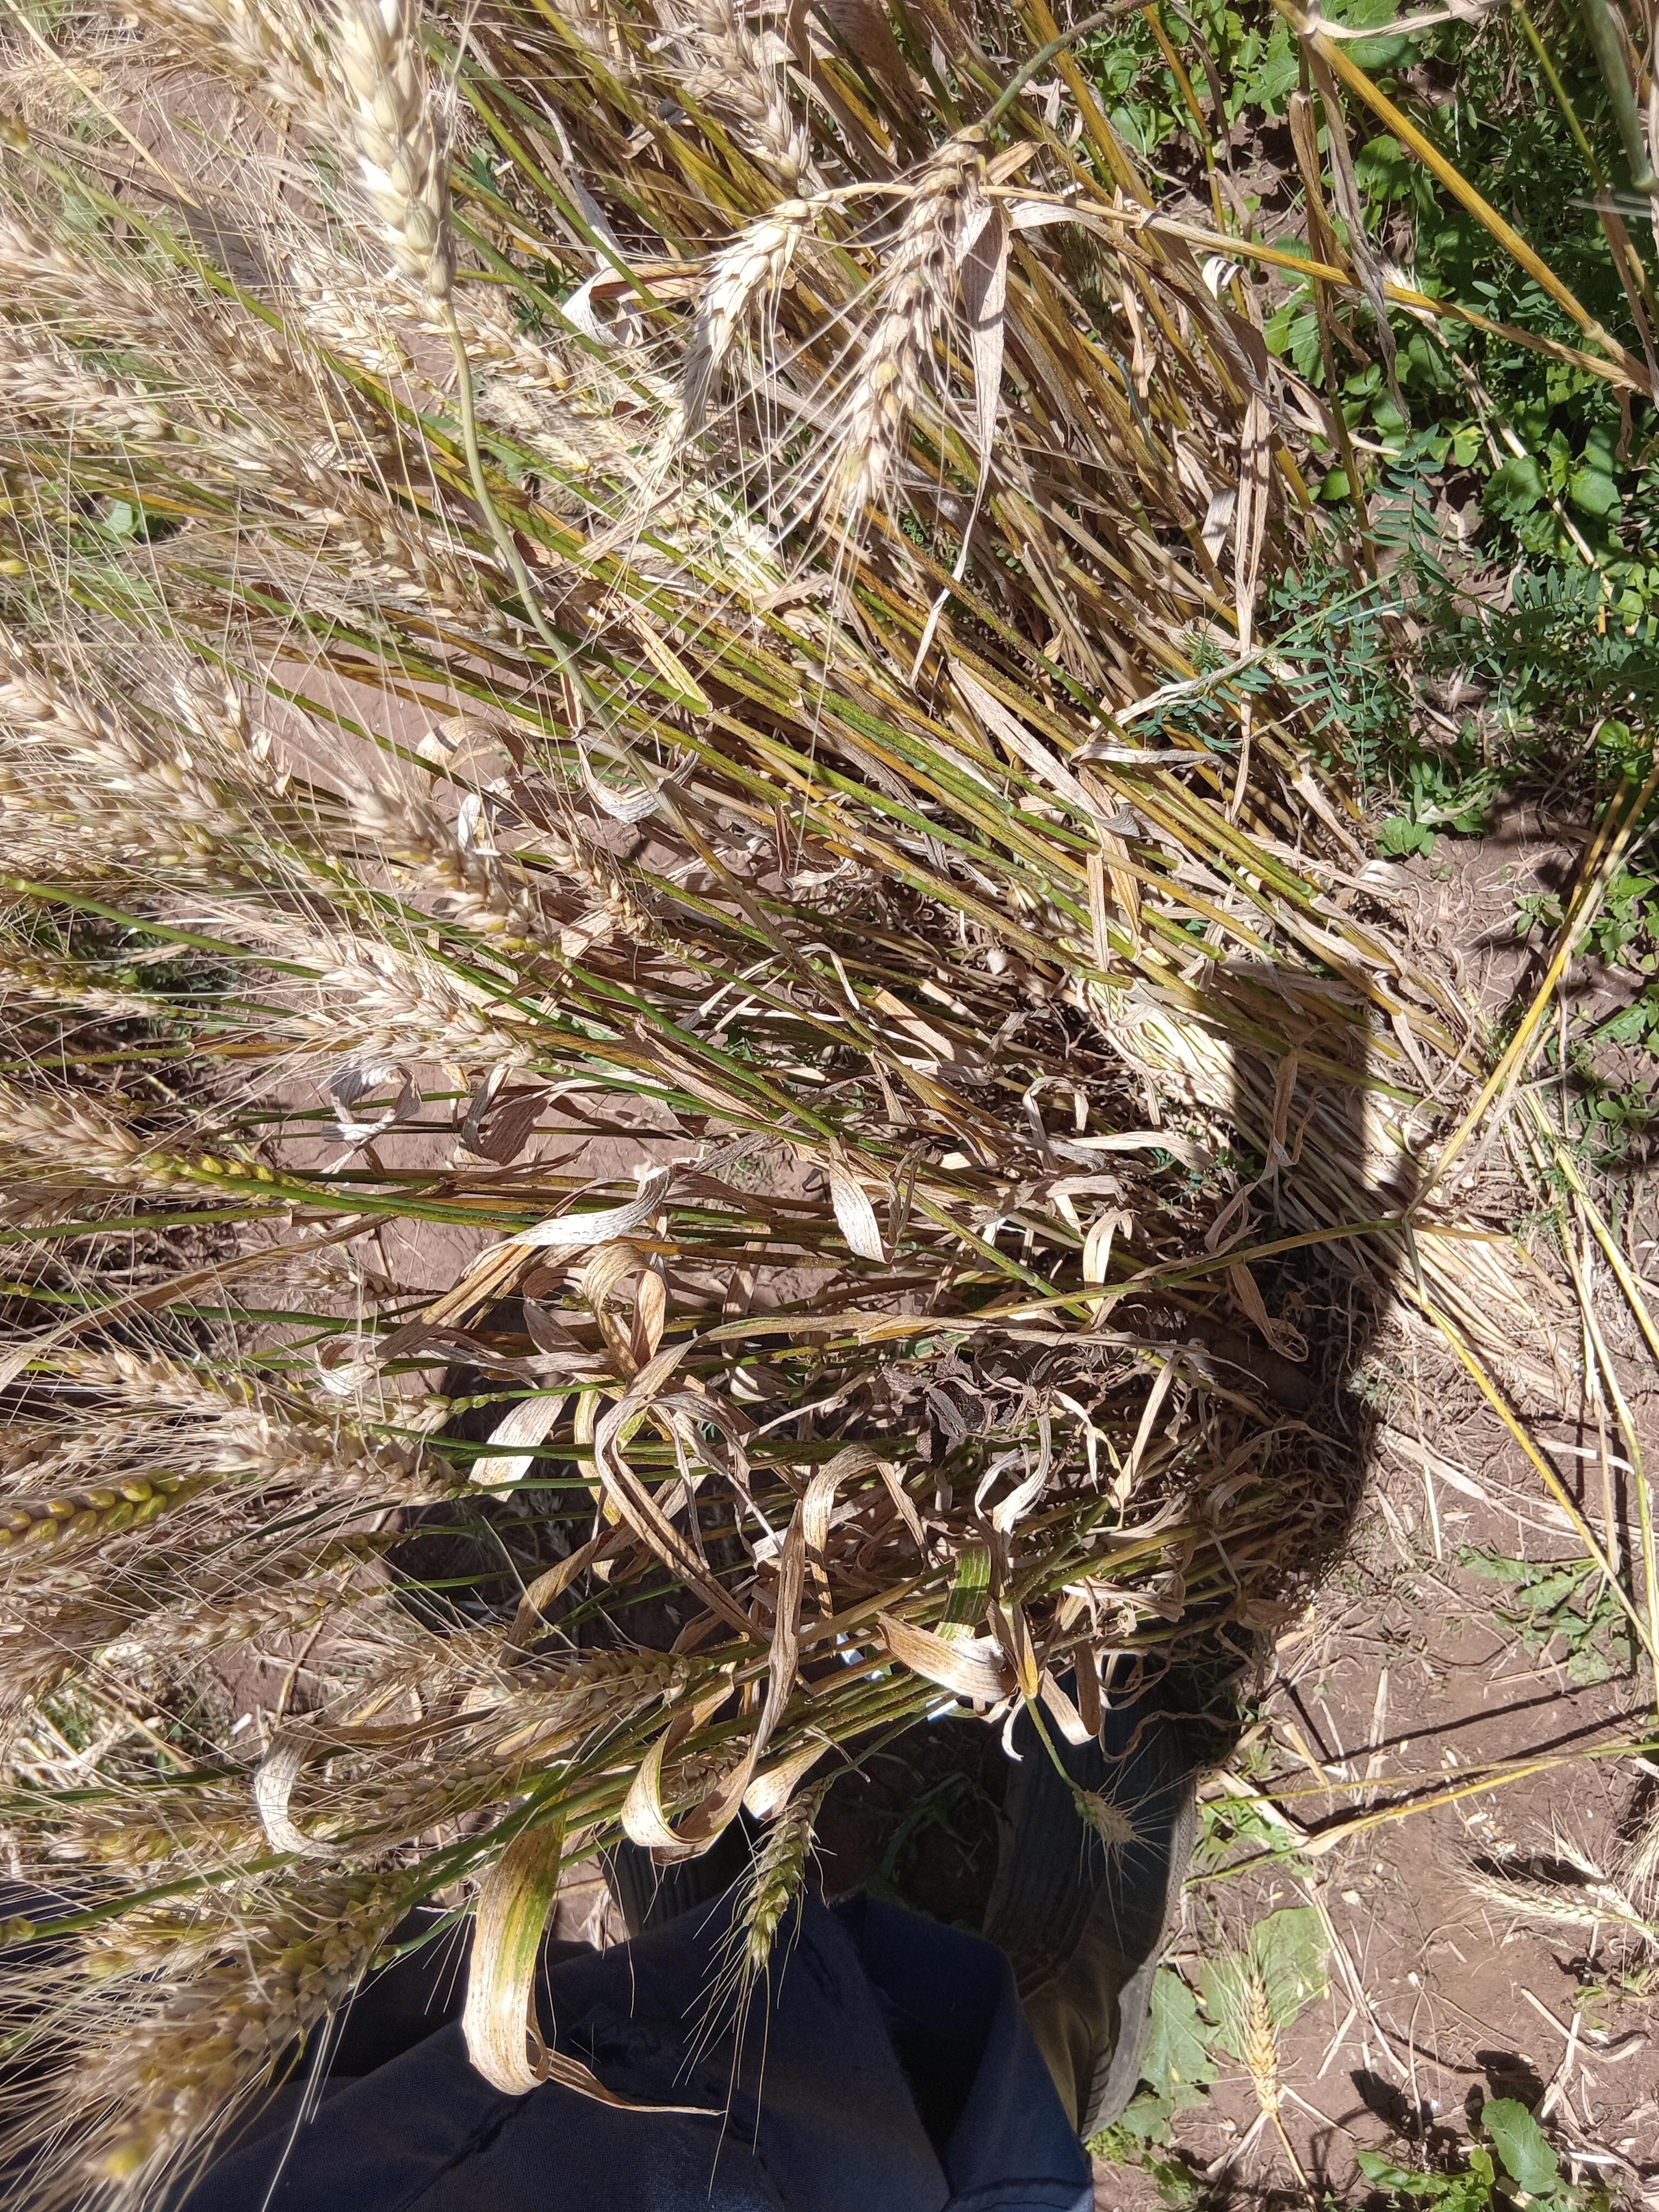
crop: wheat
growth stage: maturity
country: Kenya
